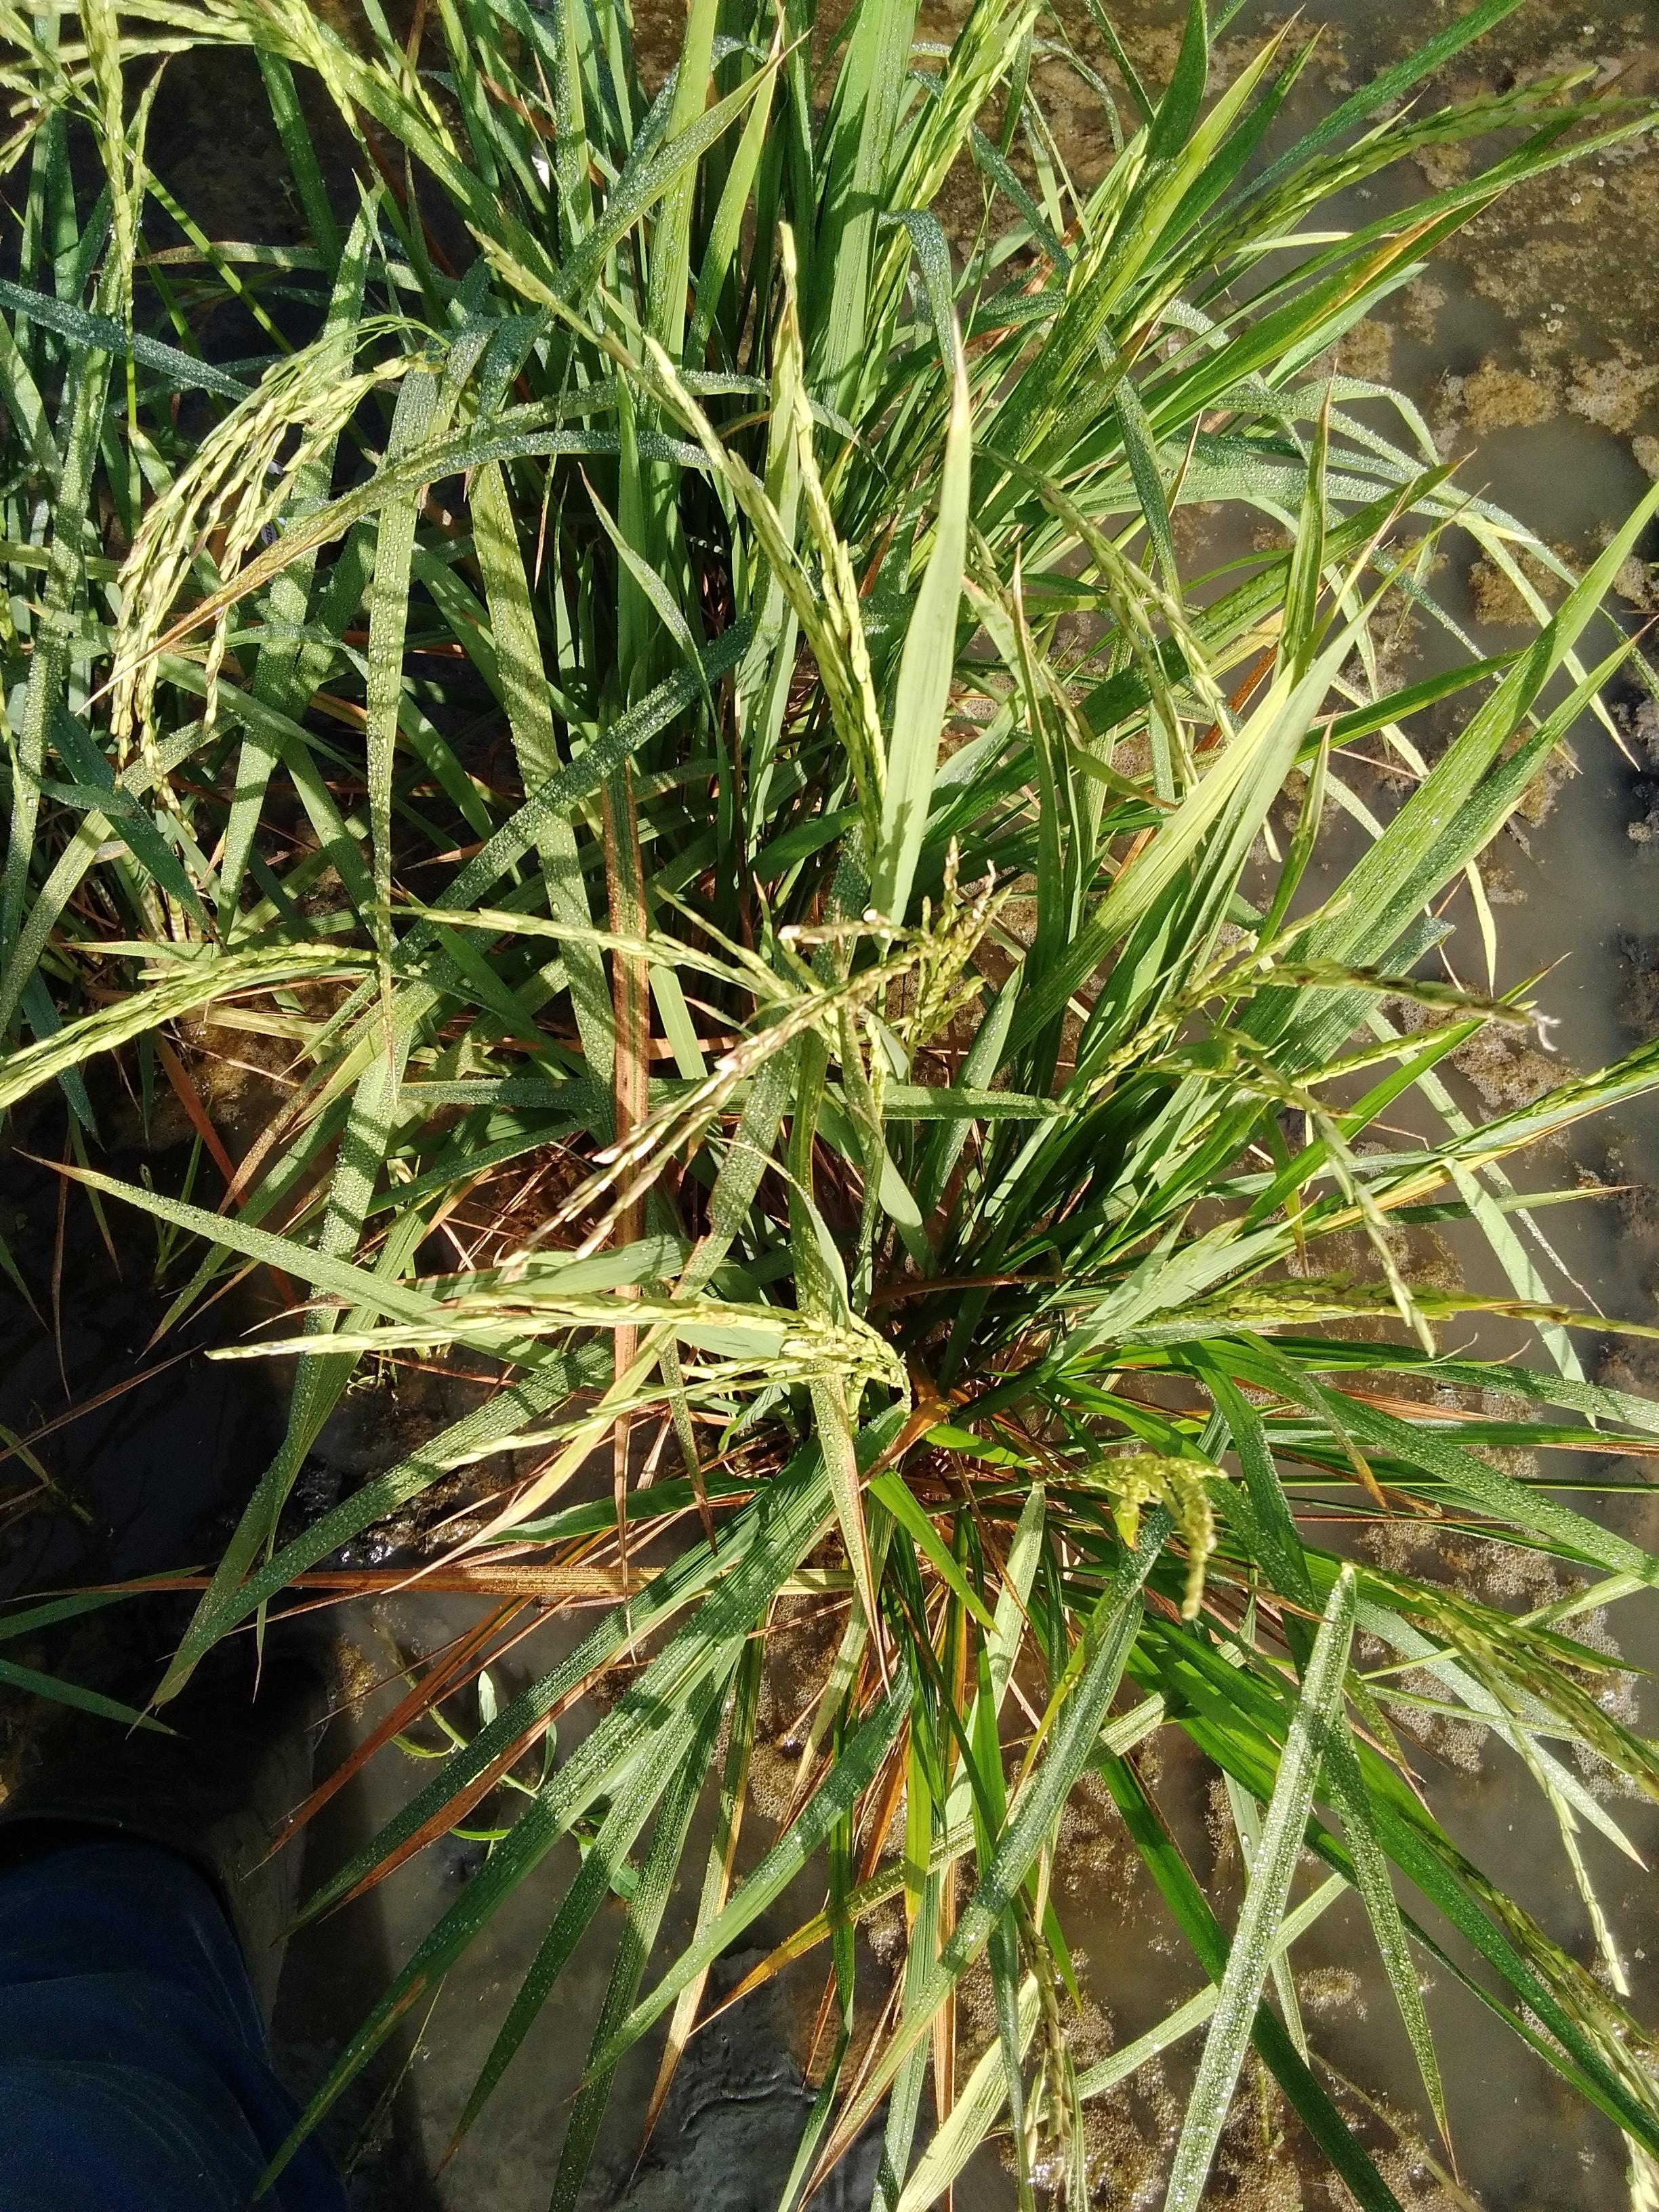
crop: rice
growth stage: stage milk
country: Senegal
